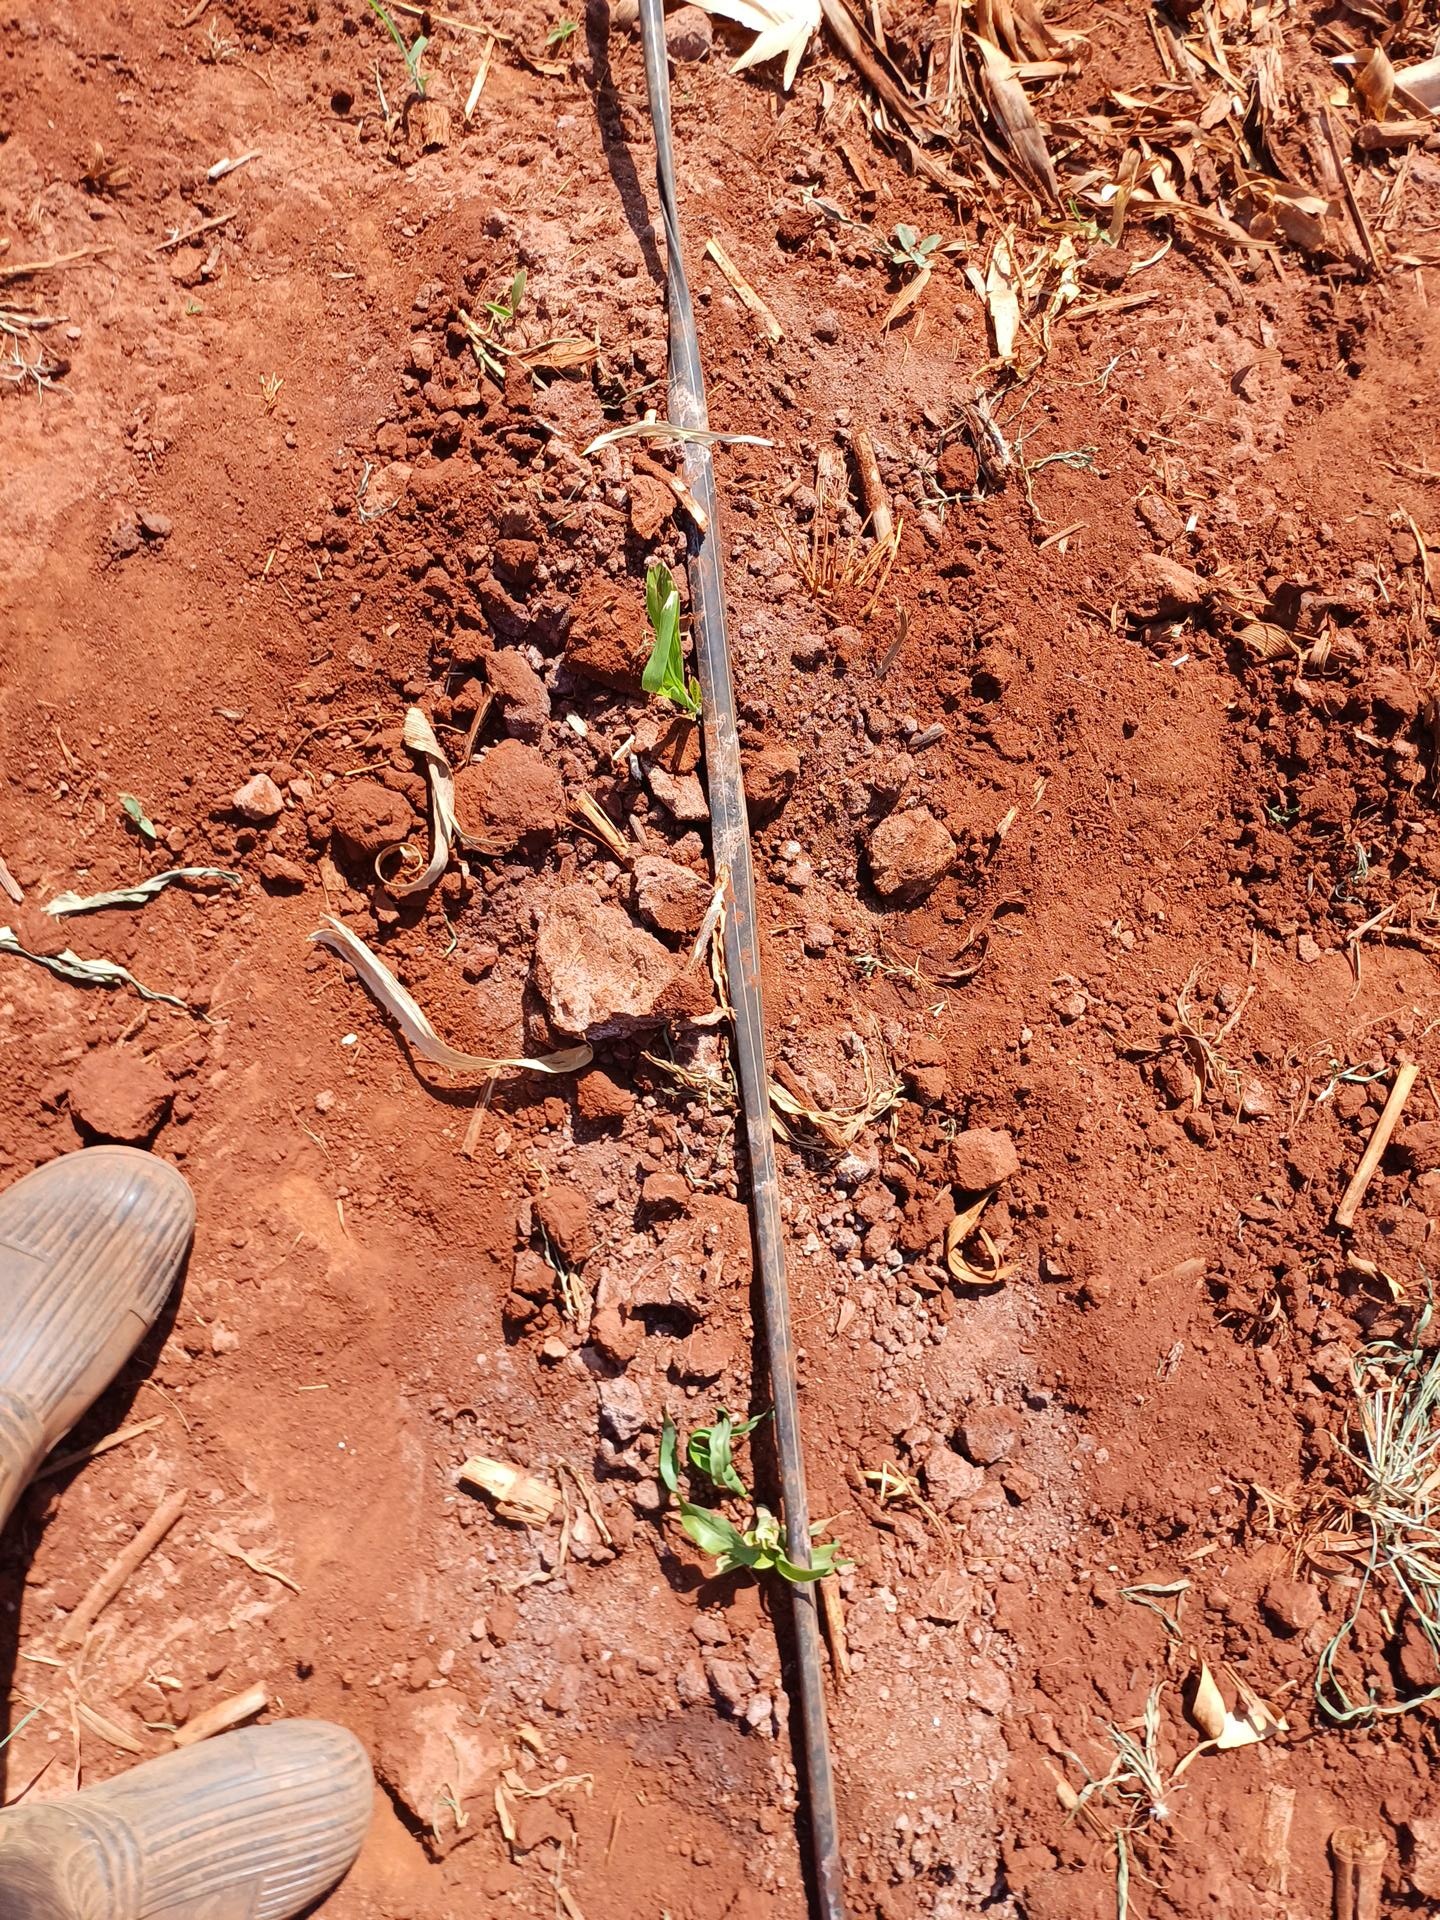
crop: sorghum
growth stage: vegetative
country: Kenya
